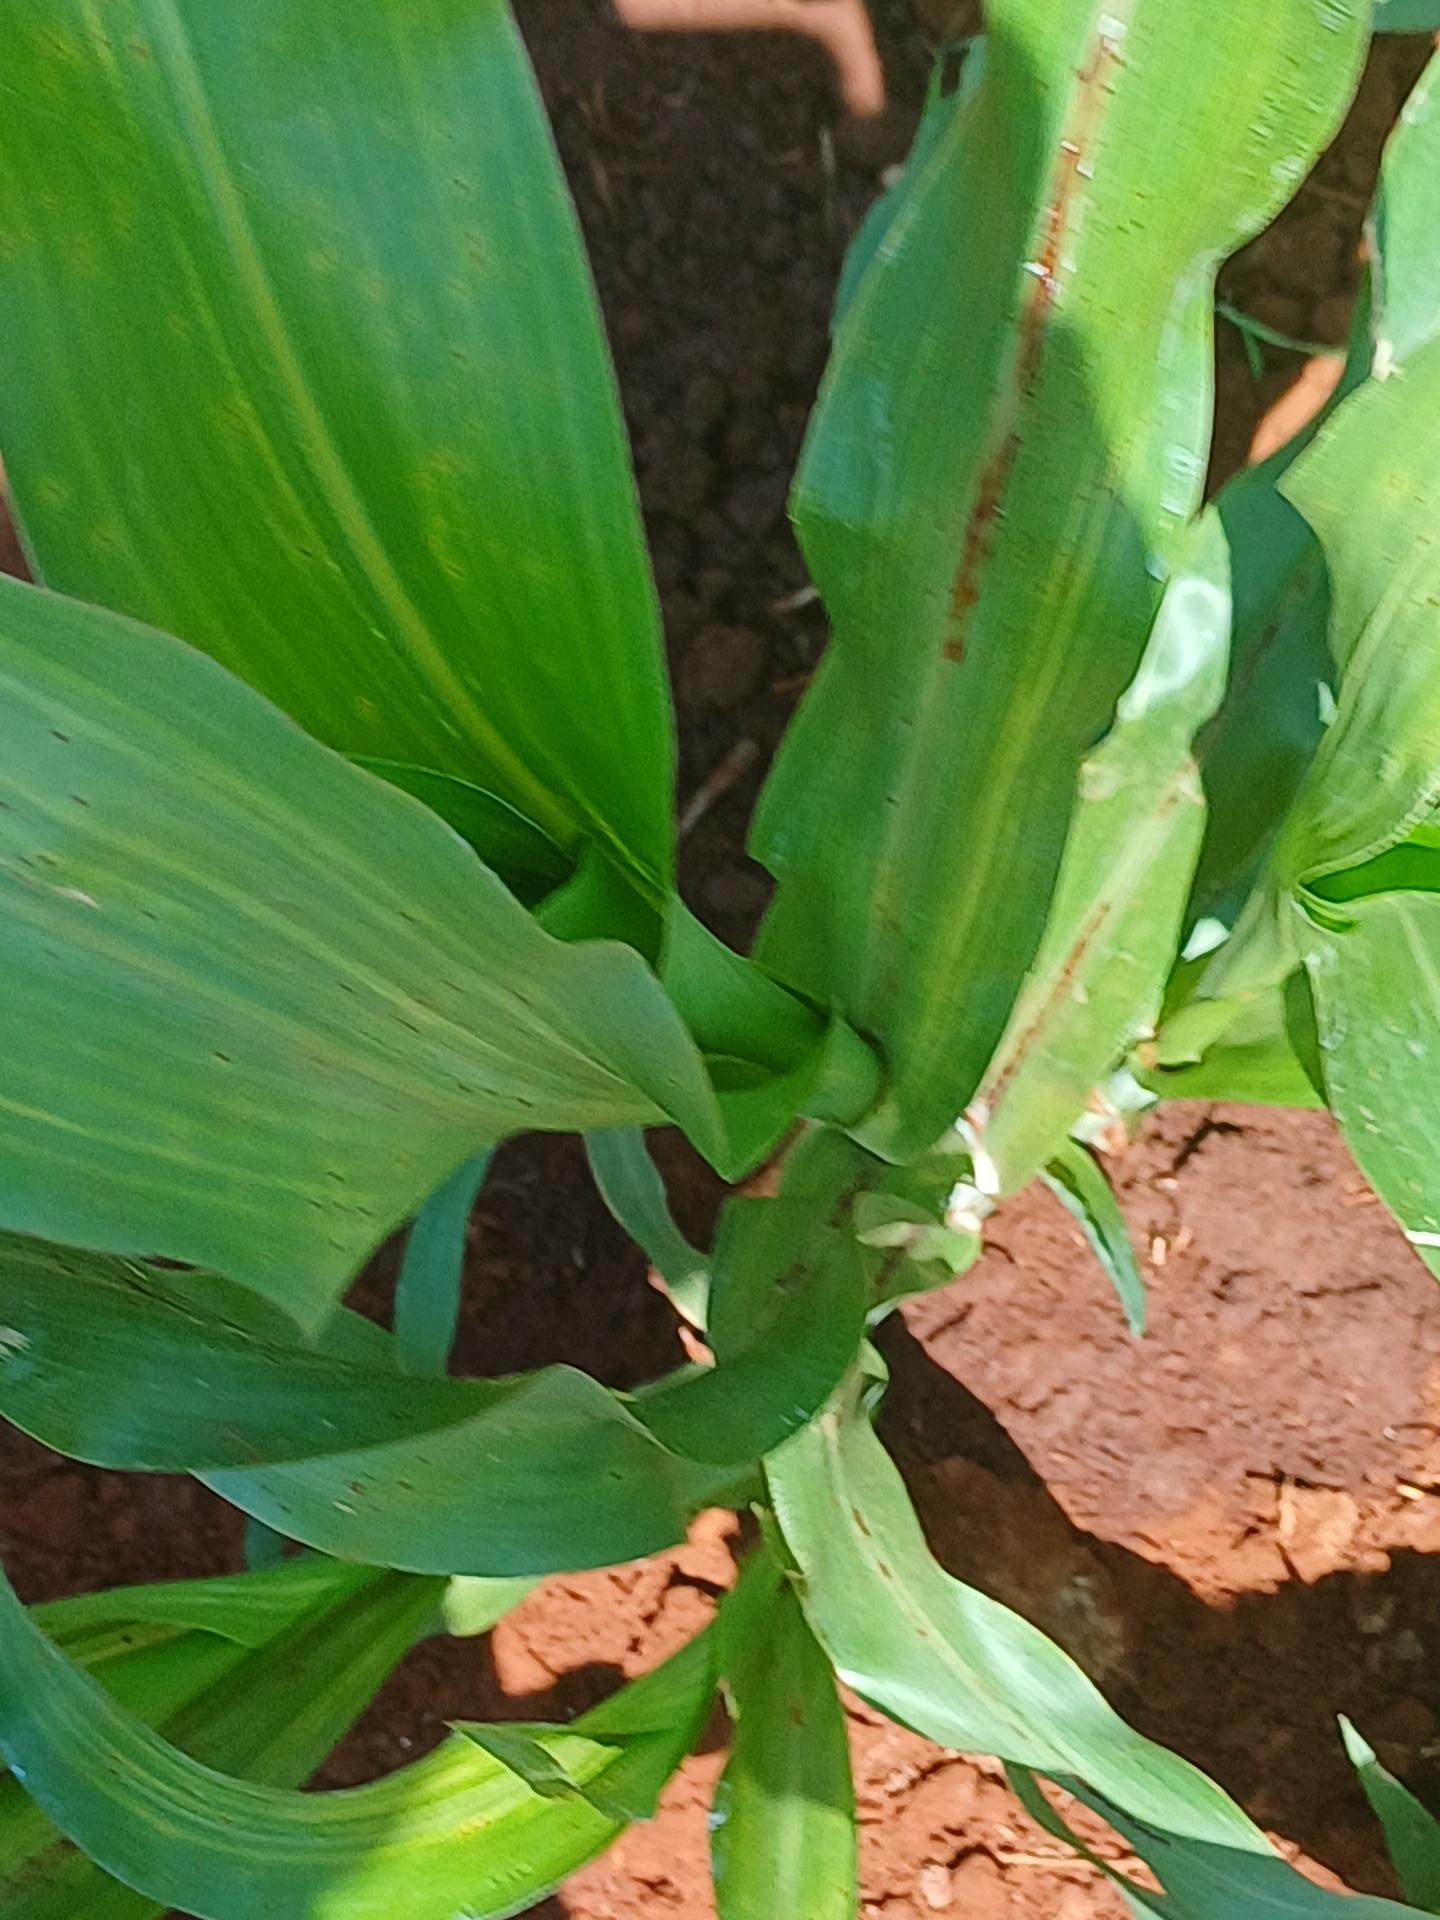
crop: sorghum
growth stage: vegetative
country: Kenya
